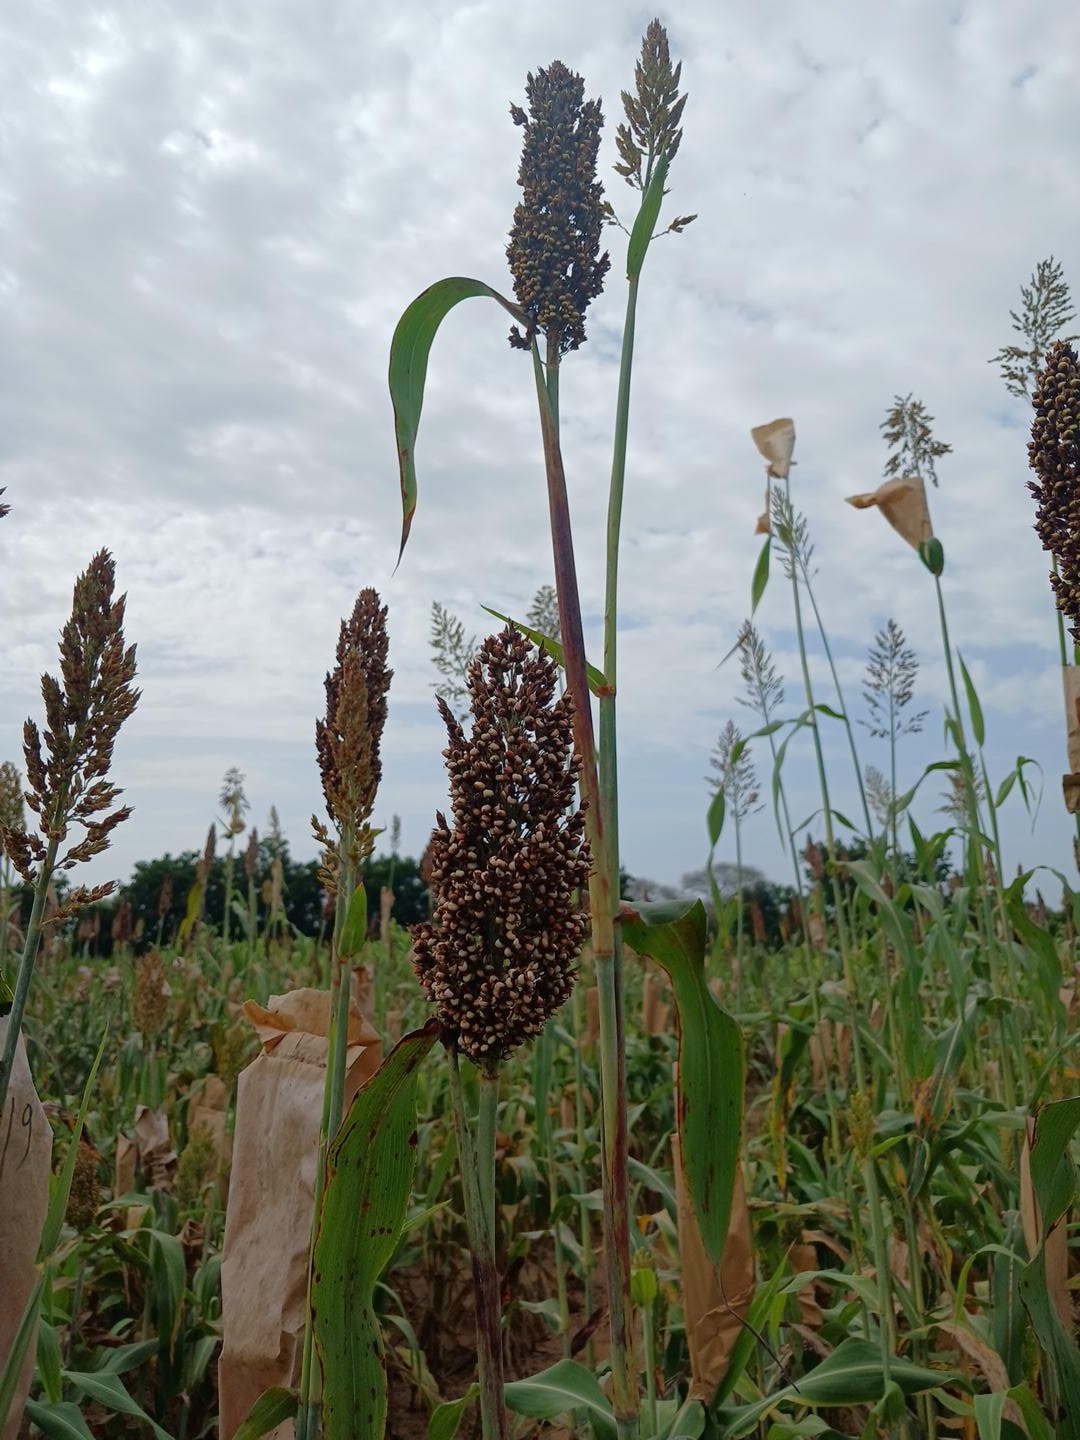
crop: sorghum
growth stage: filling grain
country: Senegal
